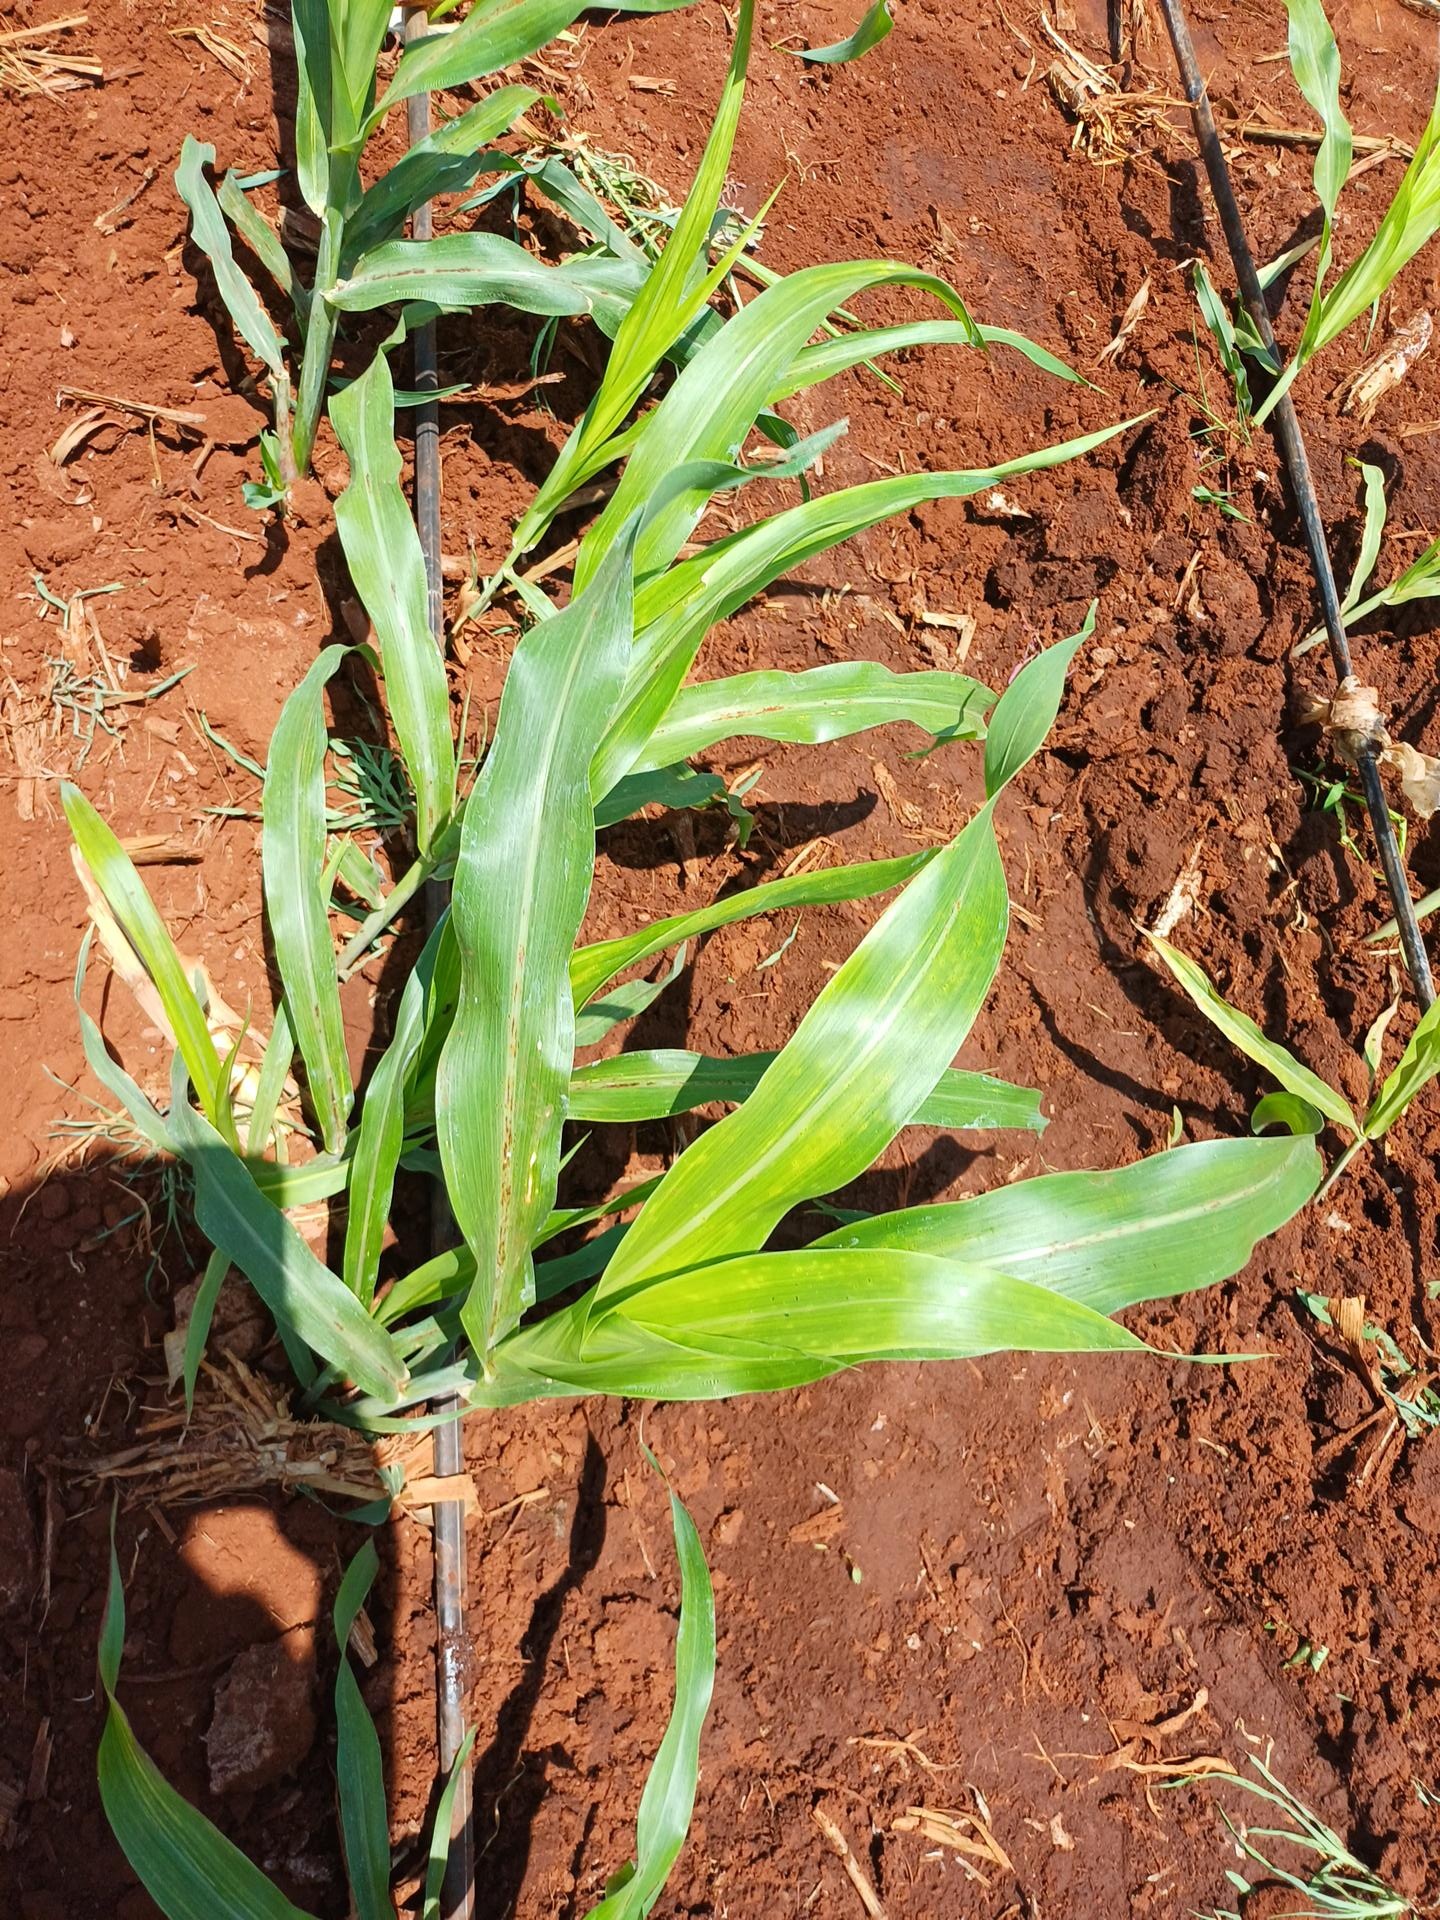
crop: sorghum
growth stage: vegetative
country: Kenya
